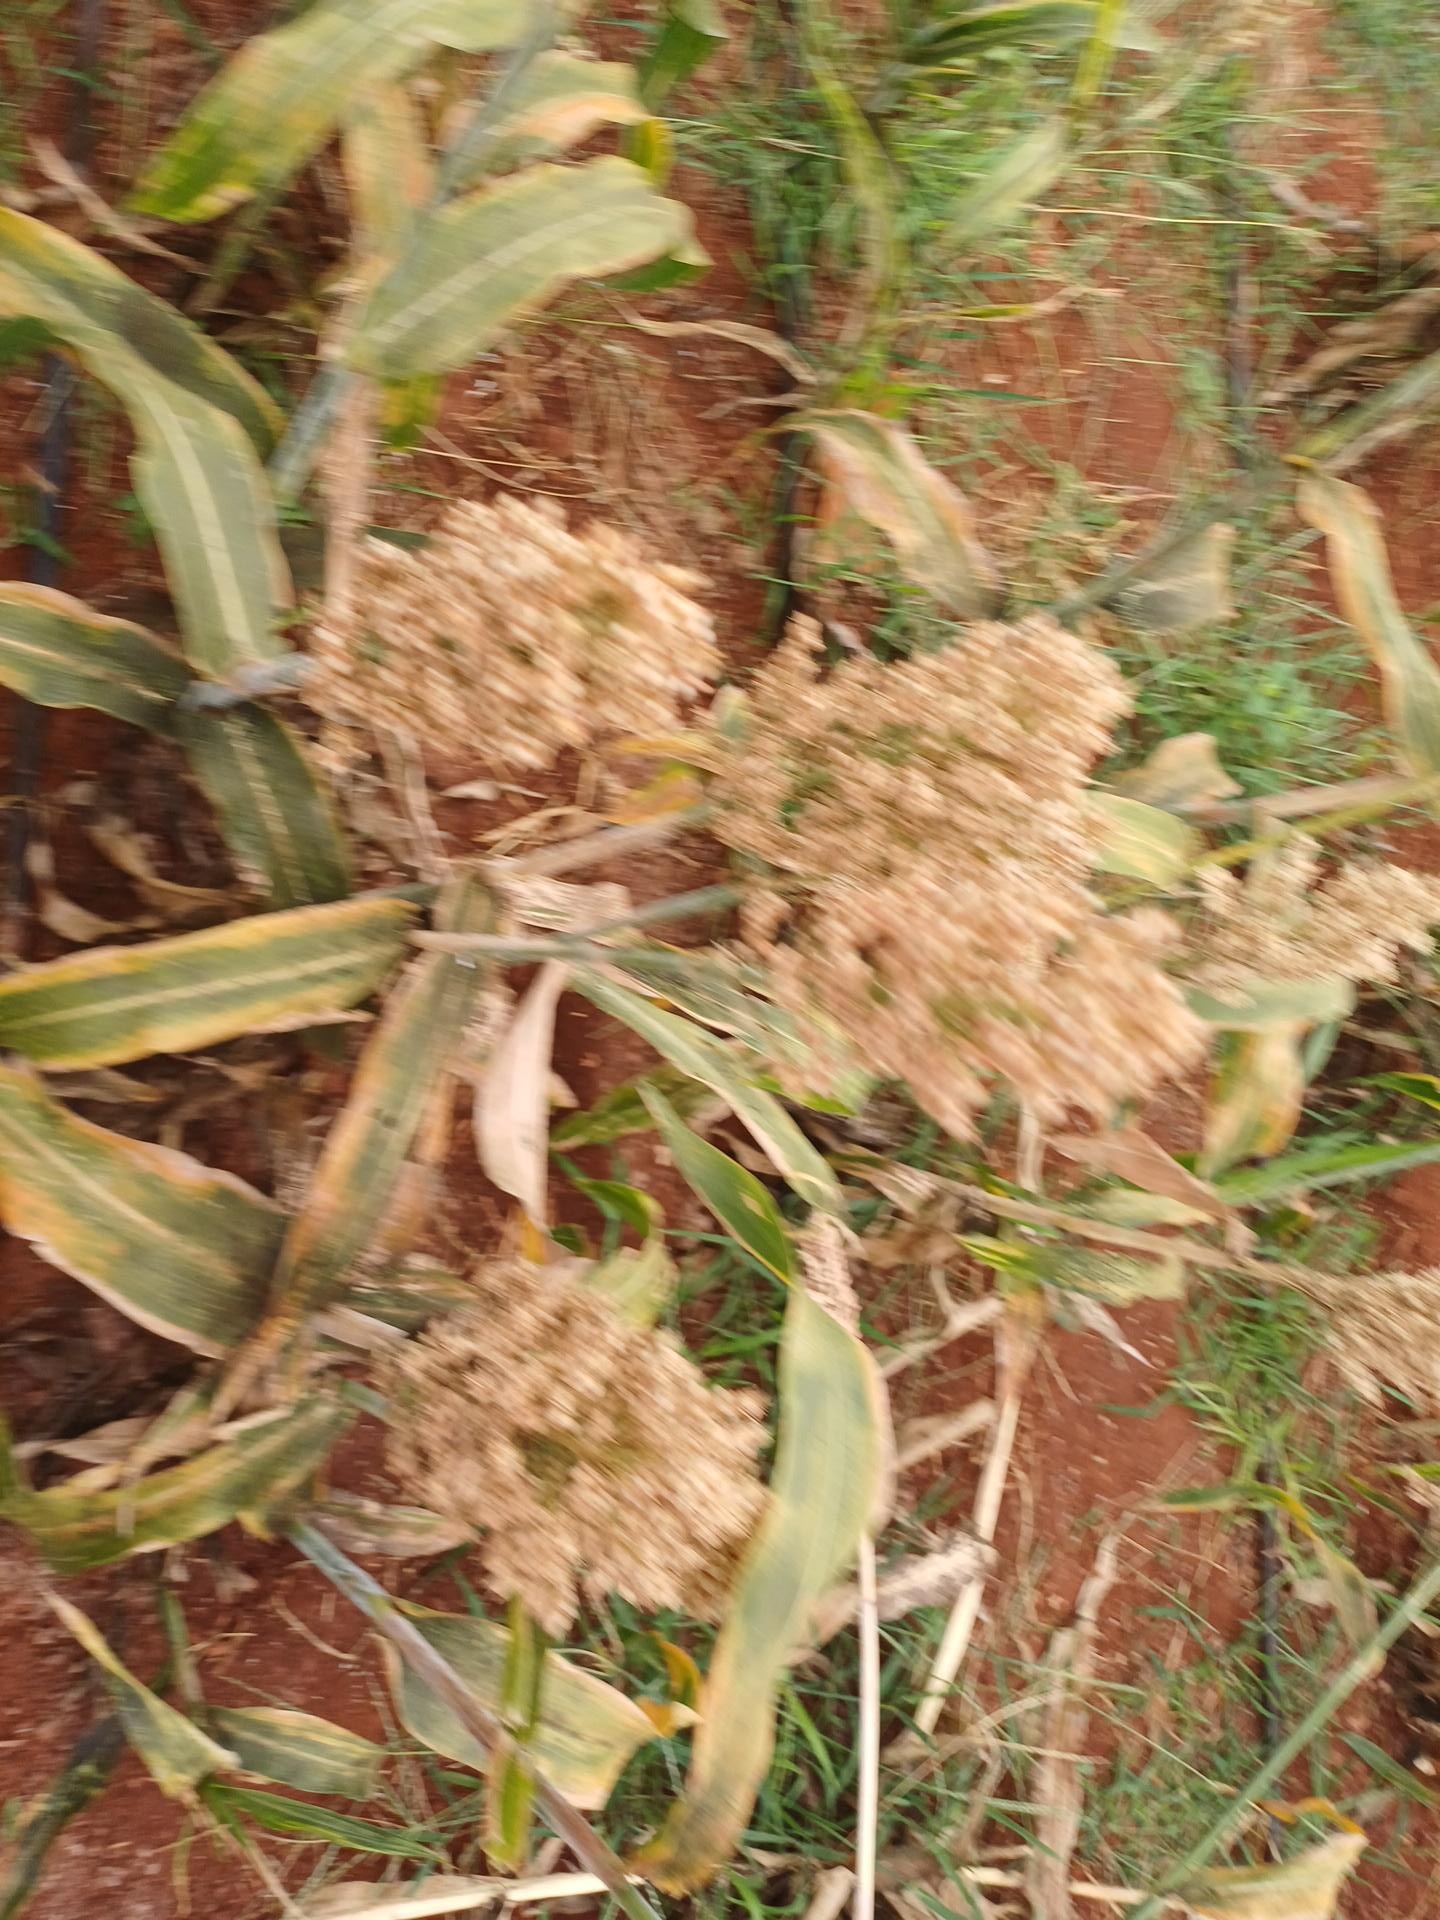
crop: sorghum
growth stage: maturity
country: Kenya
